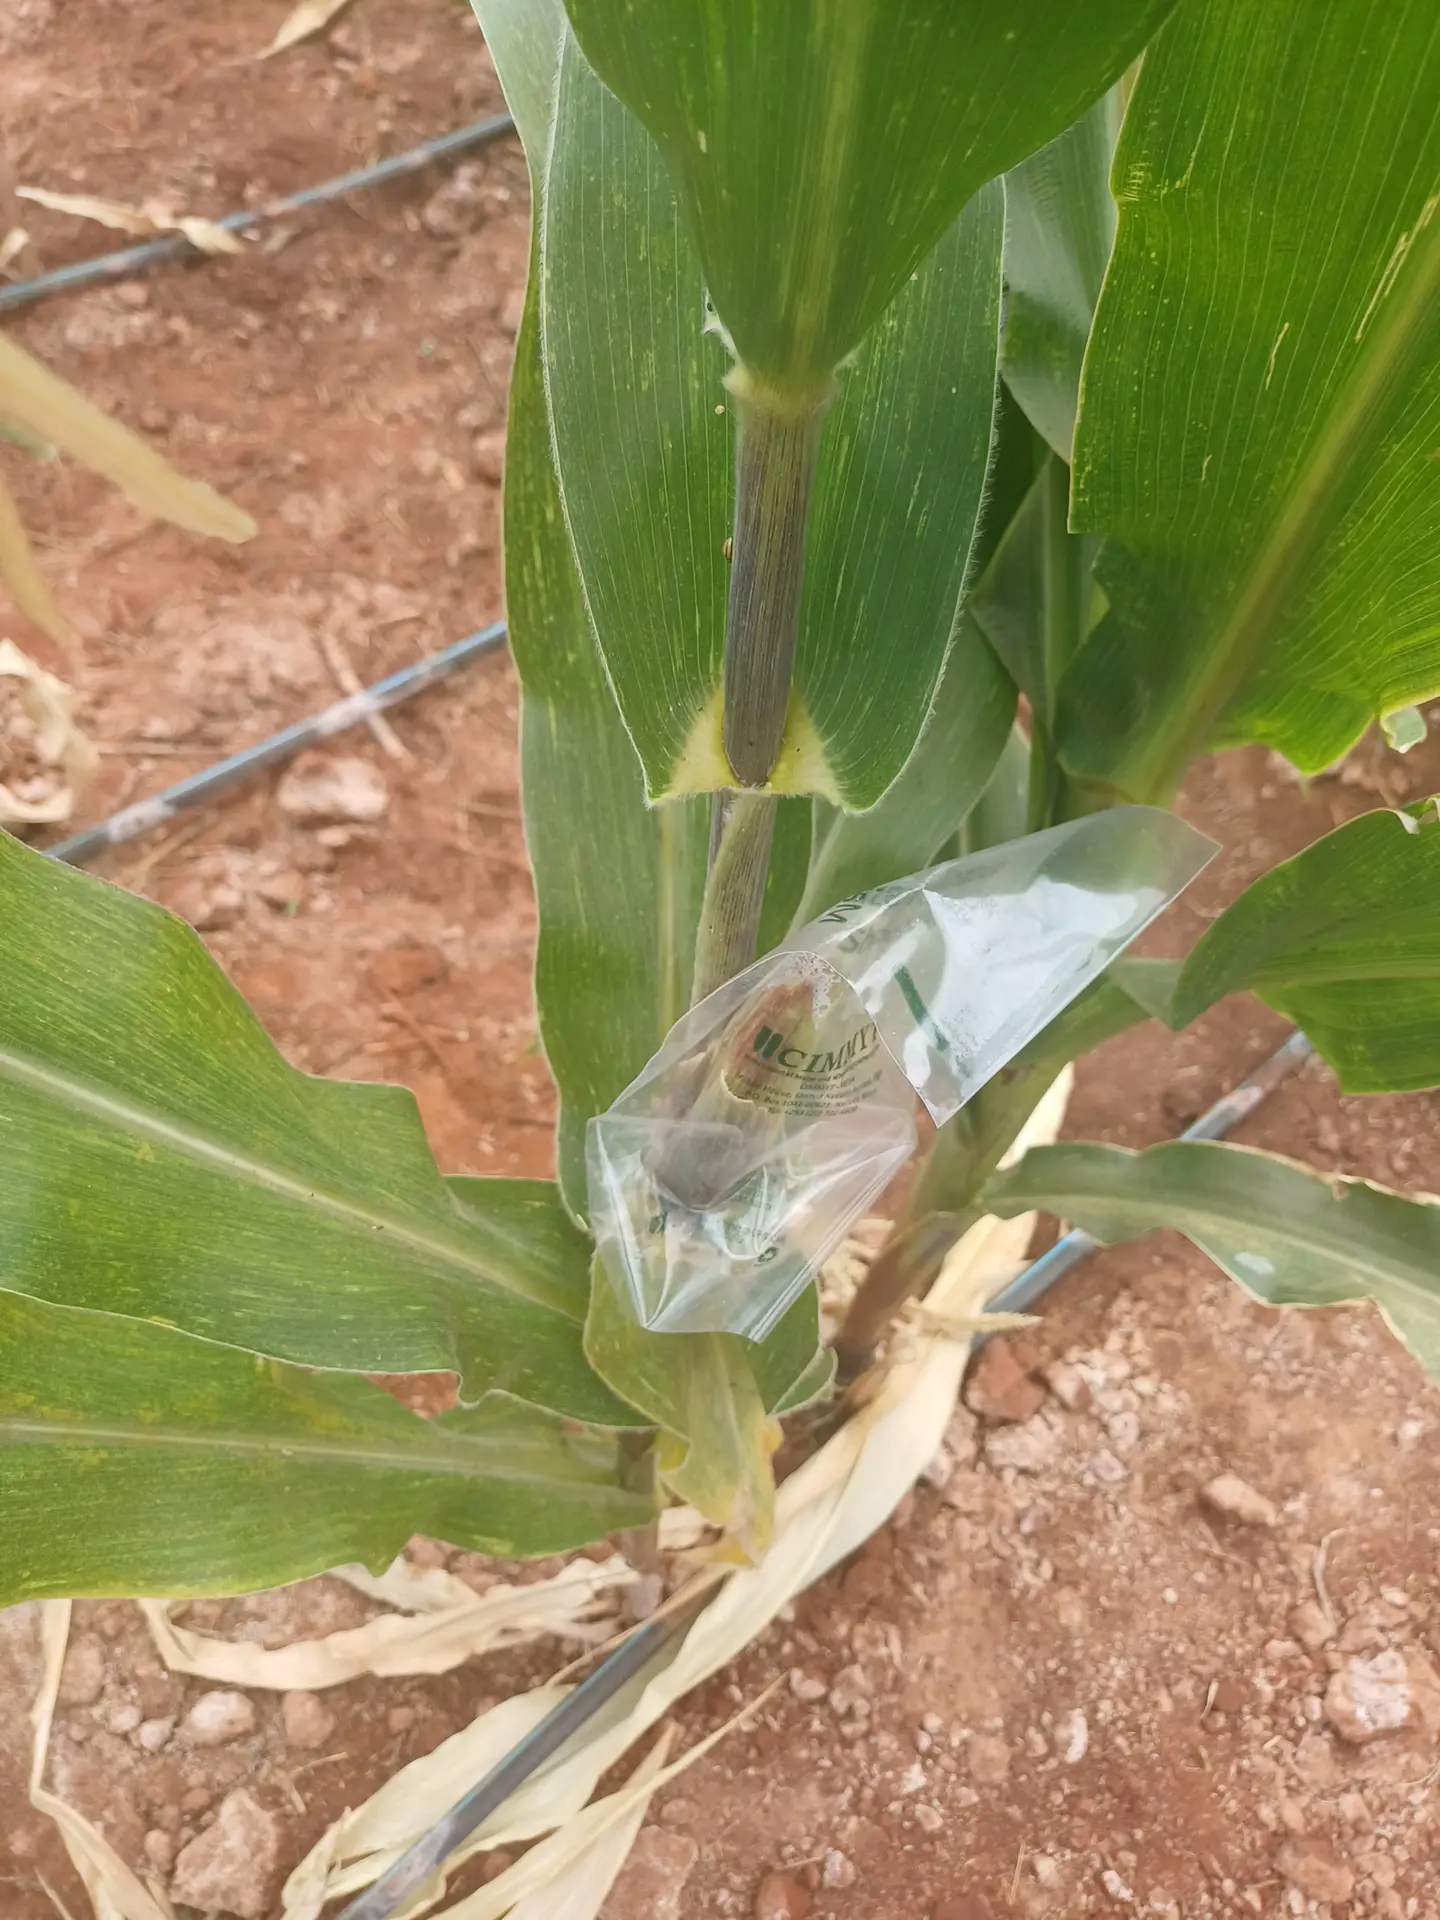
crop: maize
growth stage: flowering
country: Kenya
